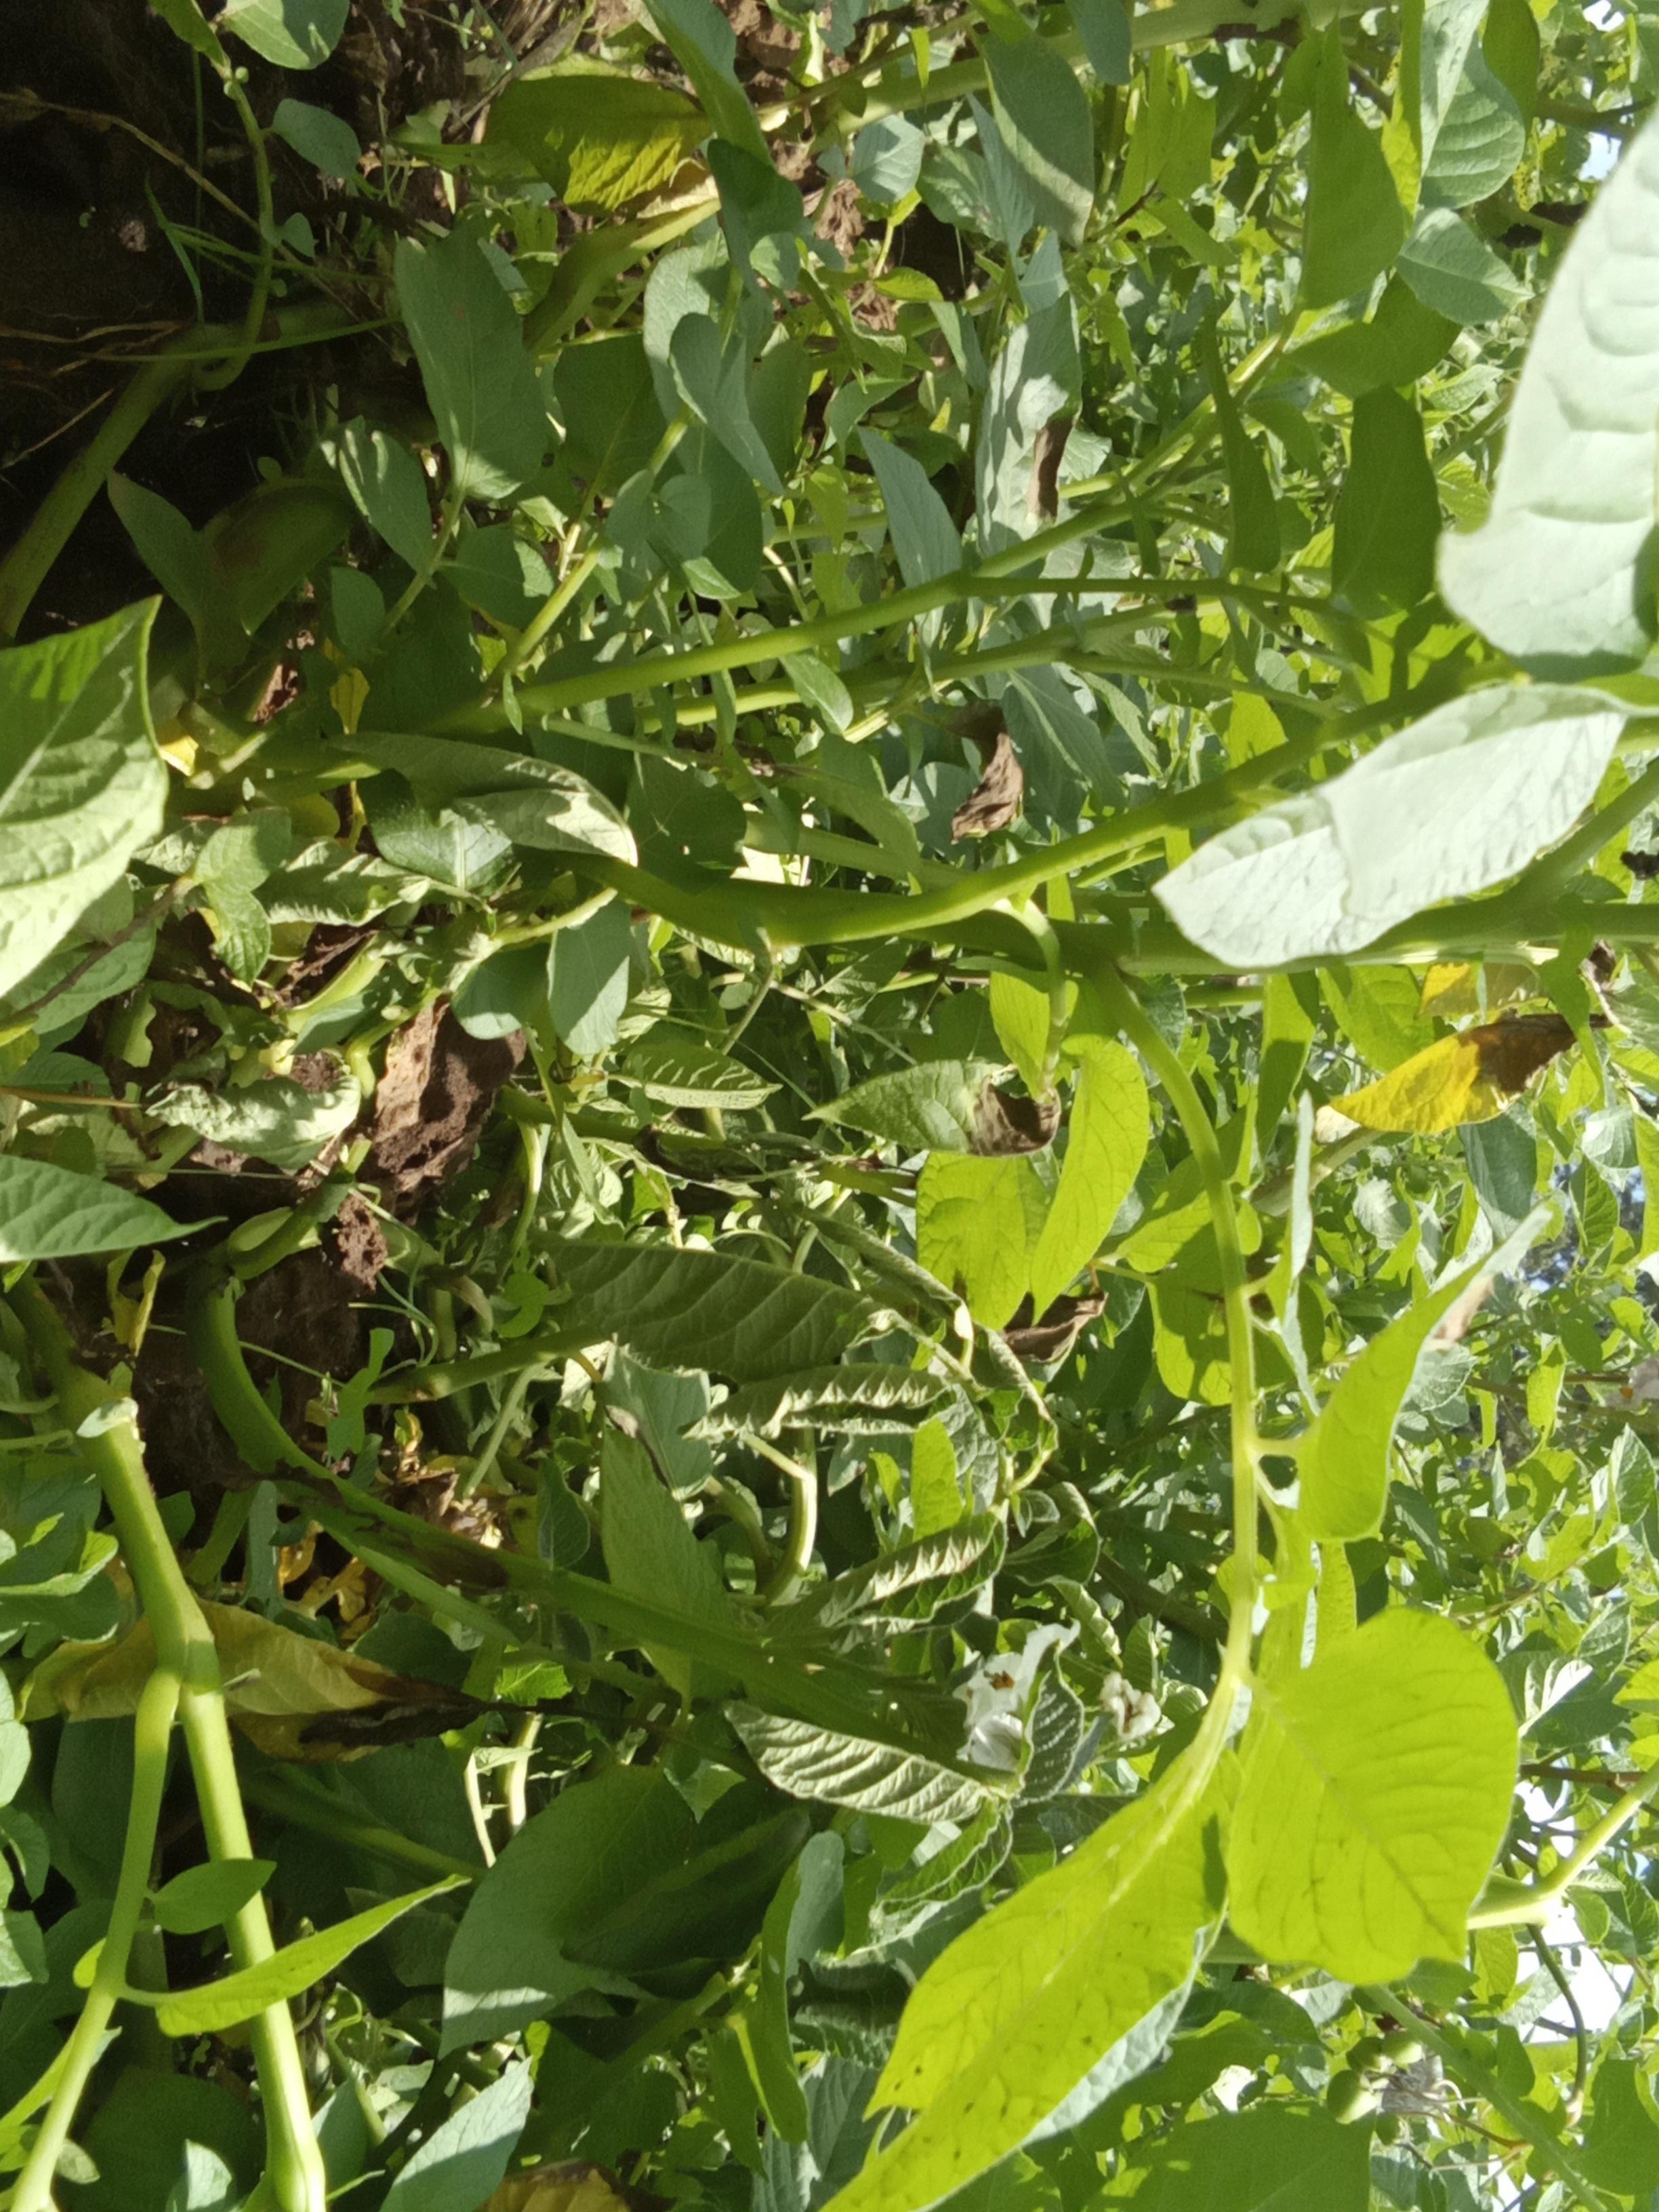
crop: potato
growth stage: vegetative
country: Kenya
